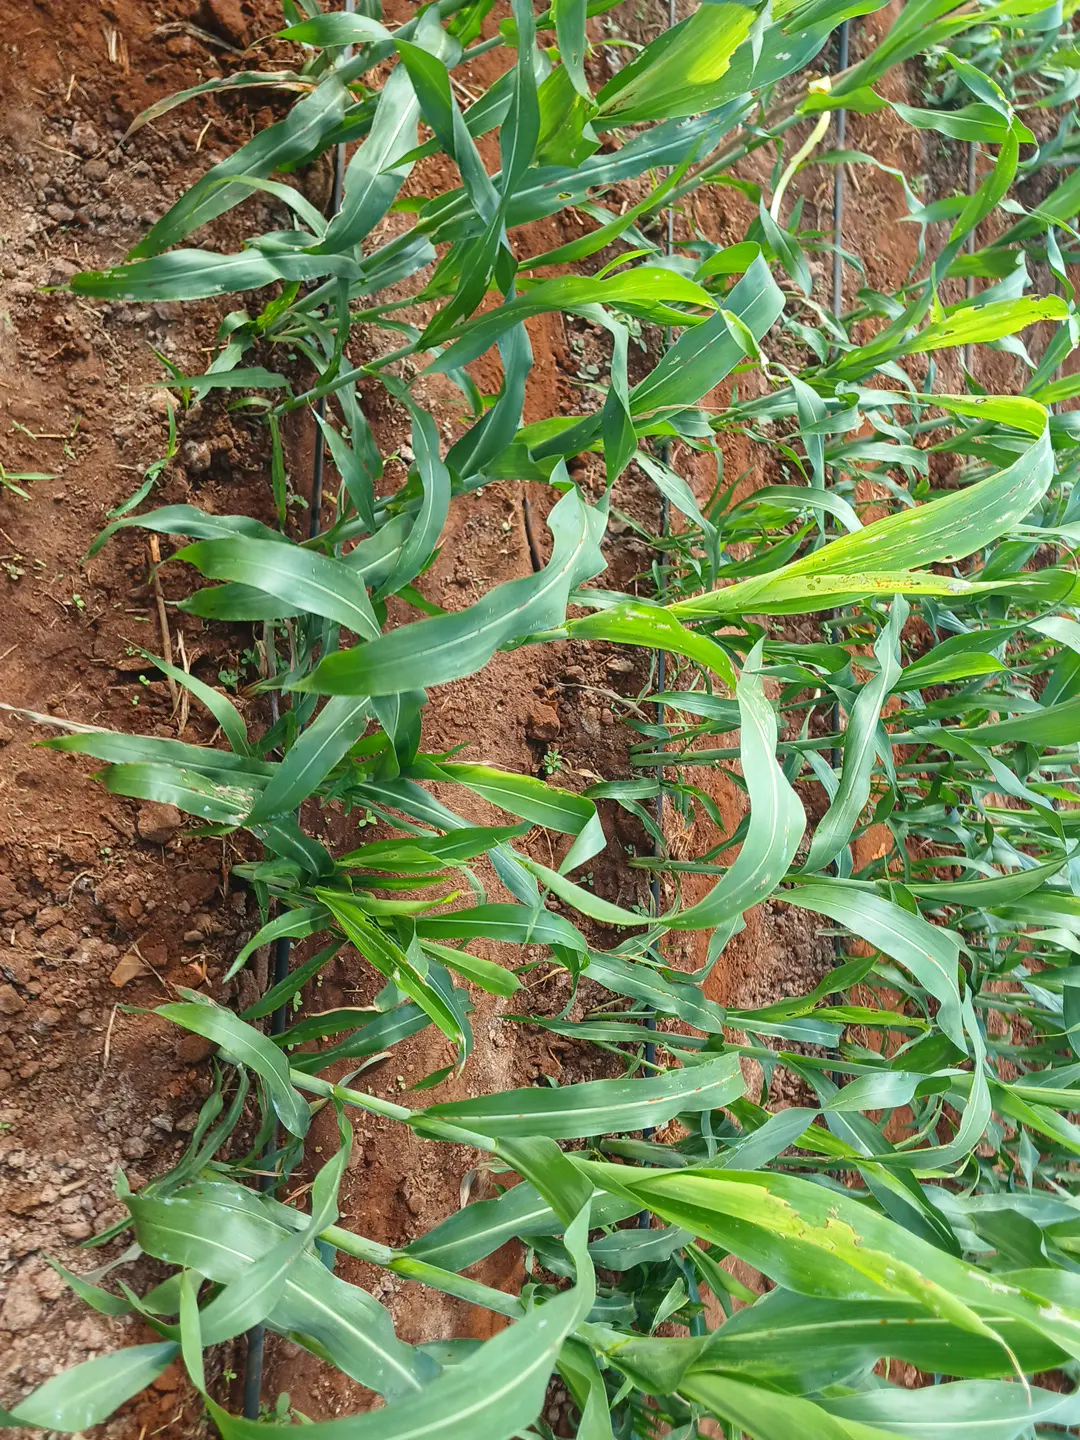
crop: sorghum
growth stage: elongation stem
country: Kenya
